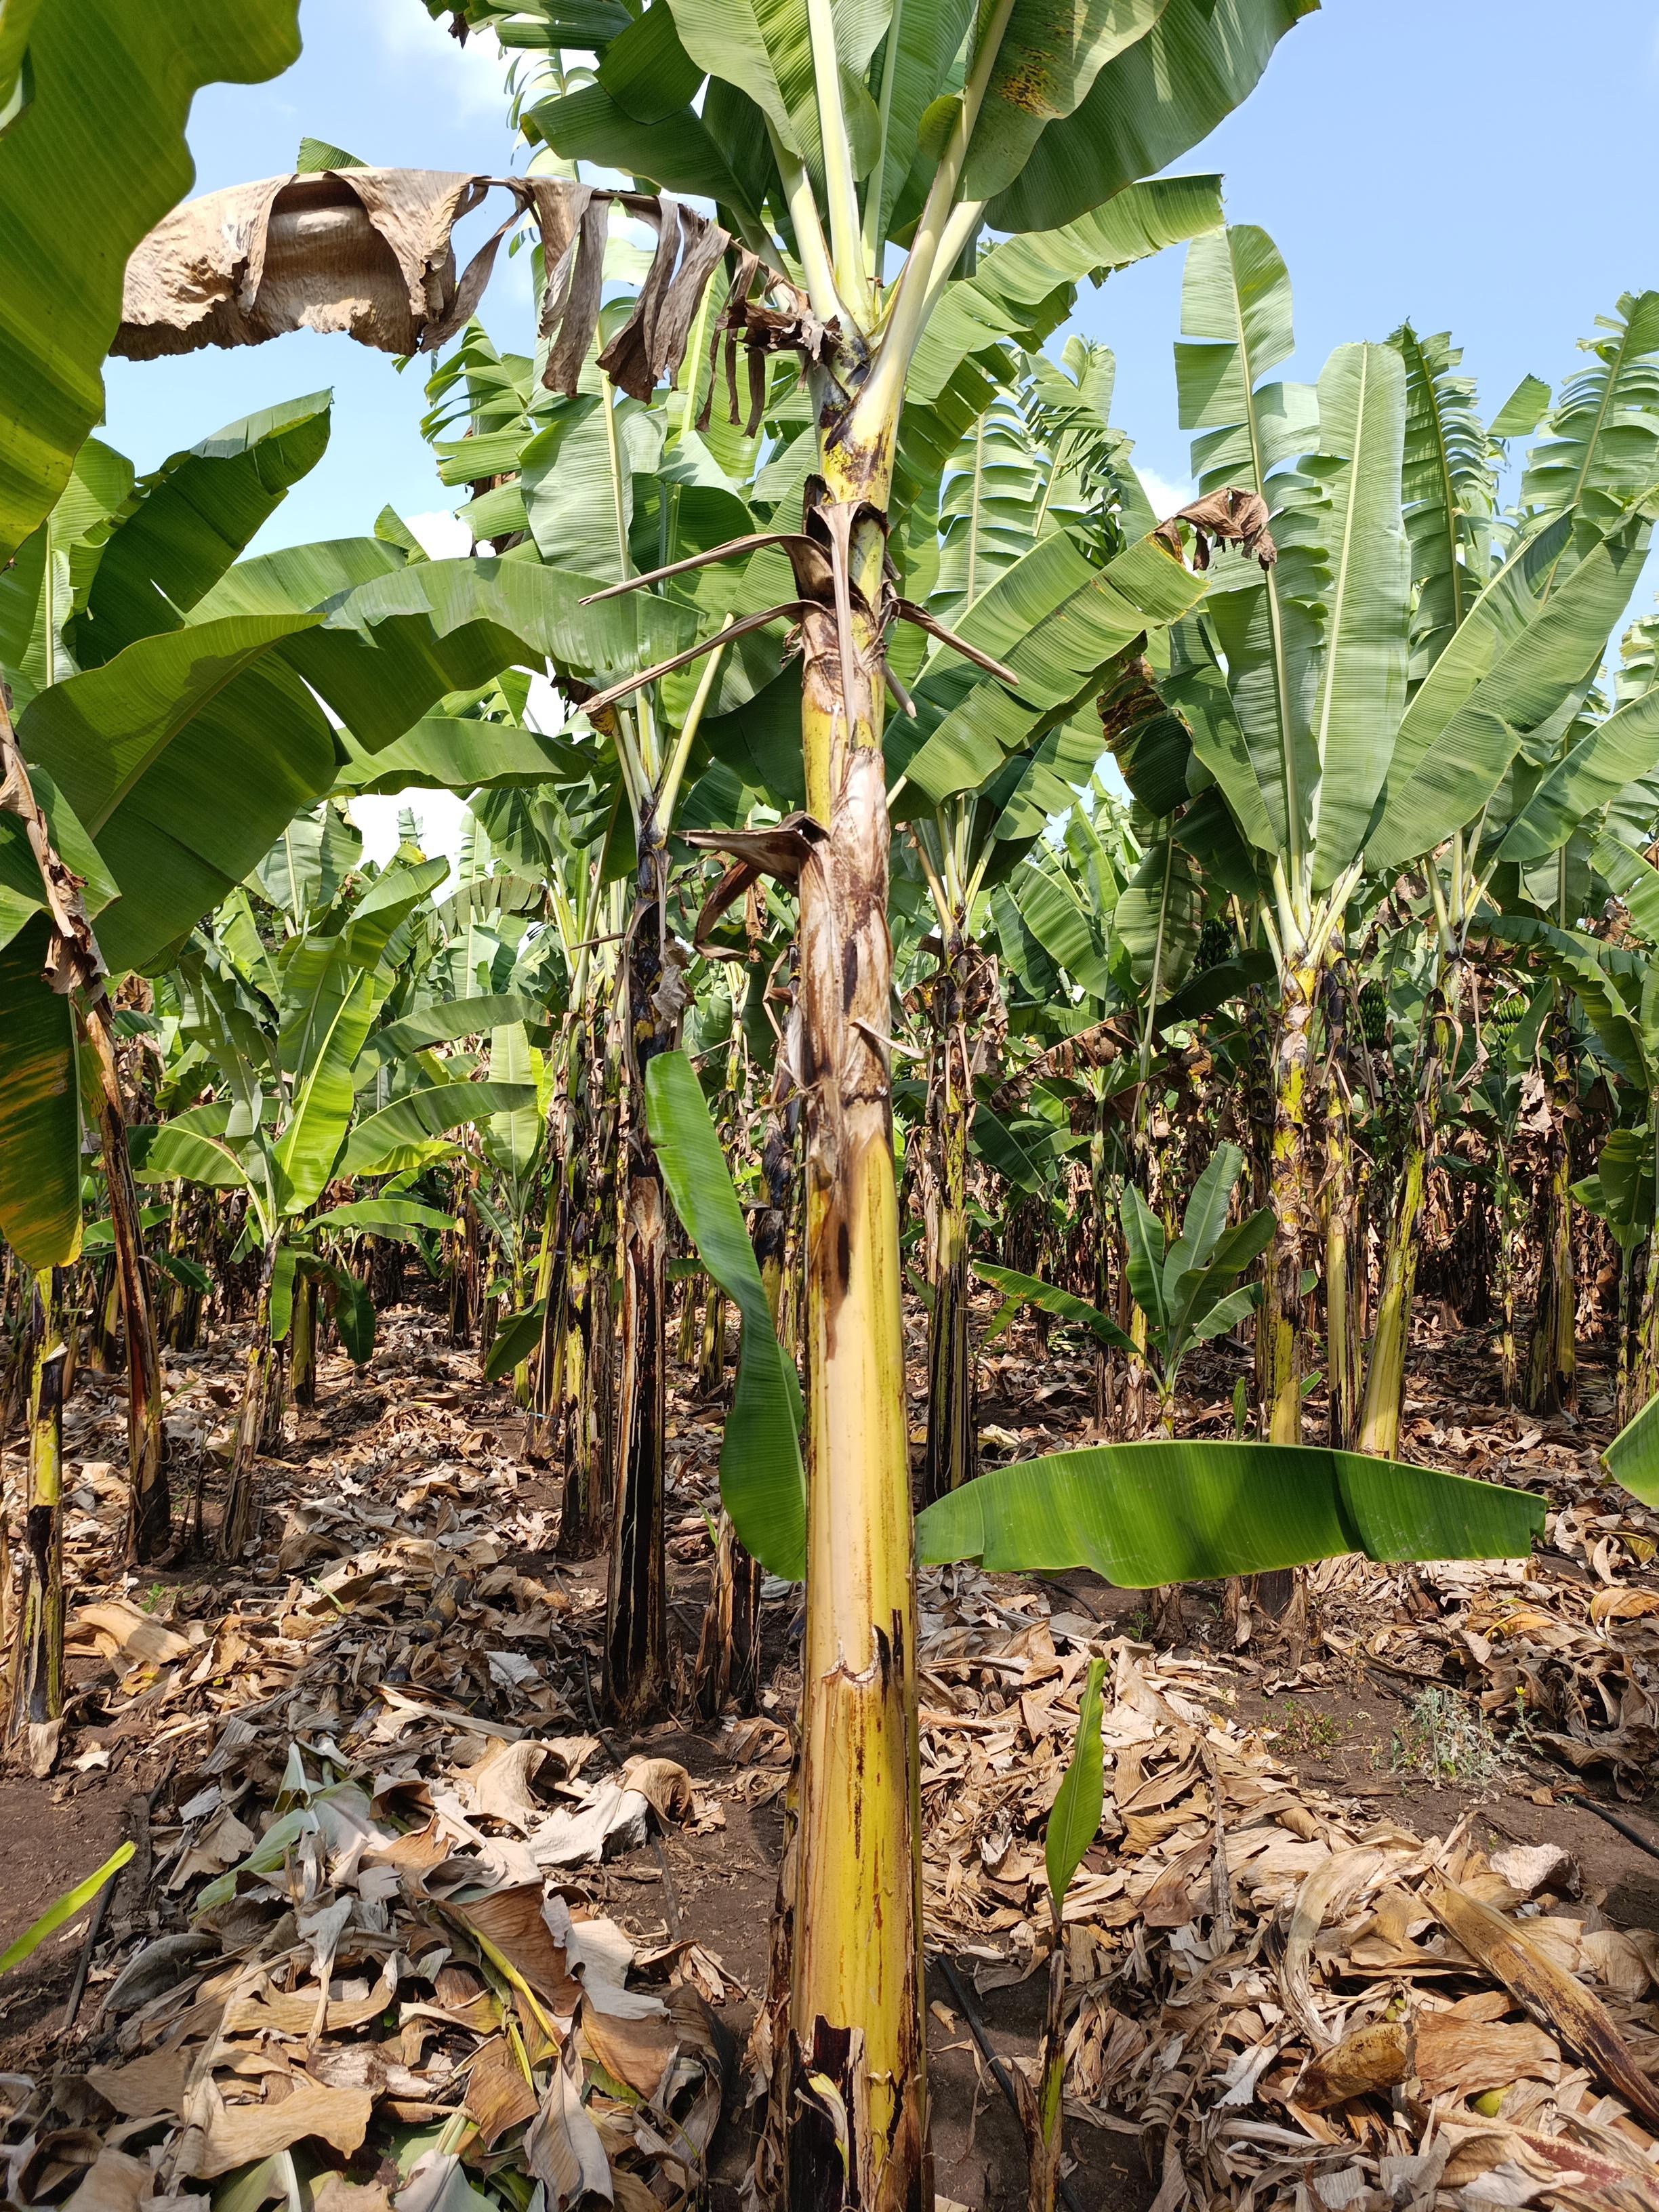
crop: banana
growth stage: vegetative
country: Tanzania
